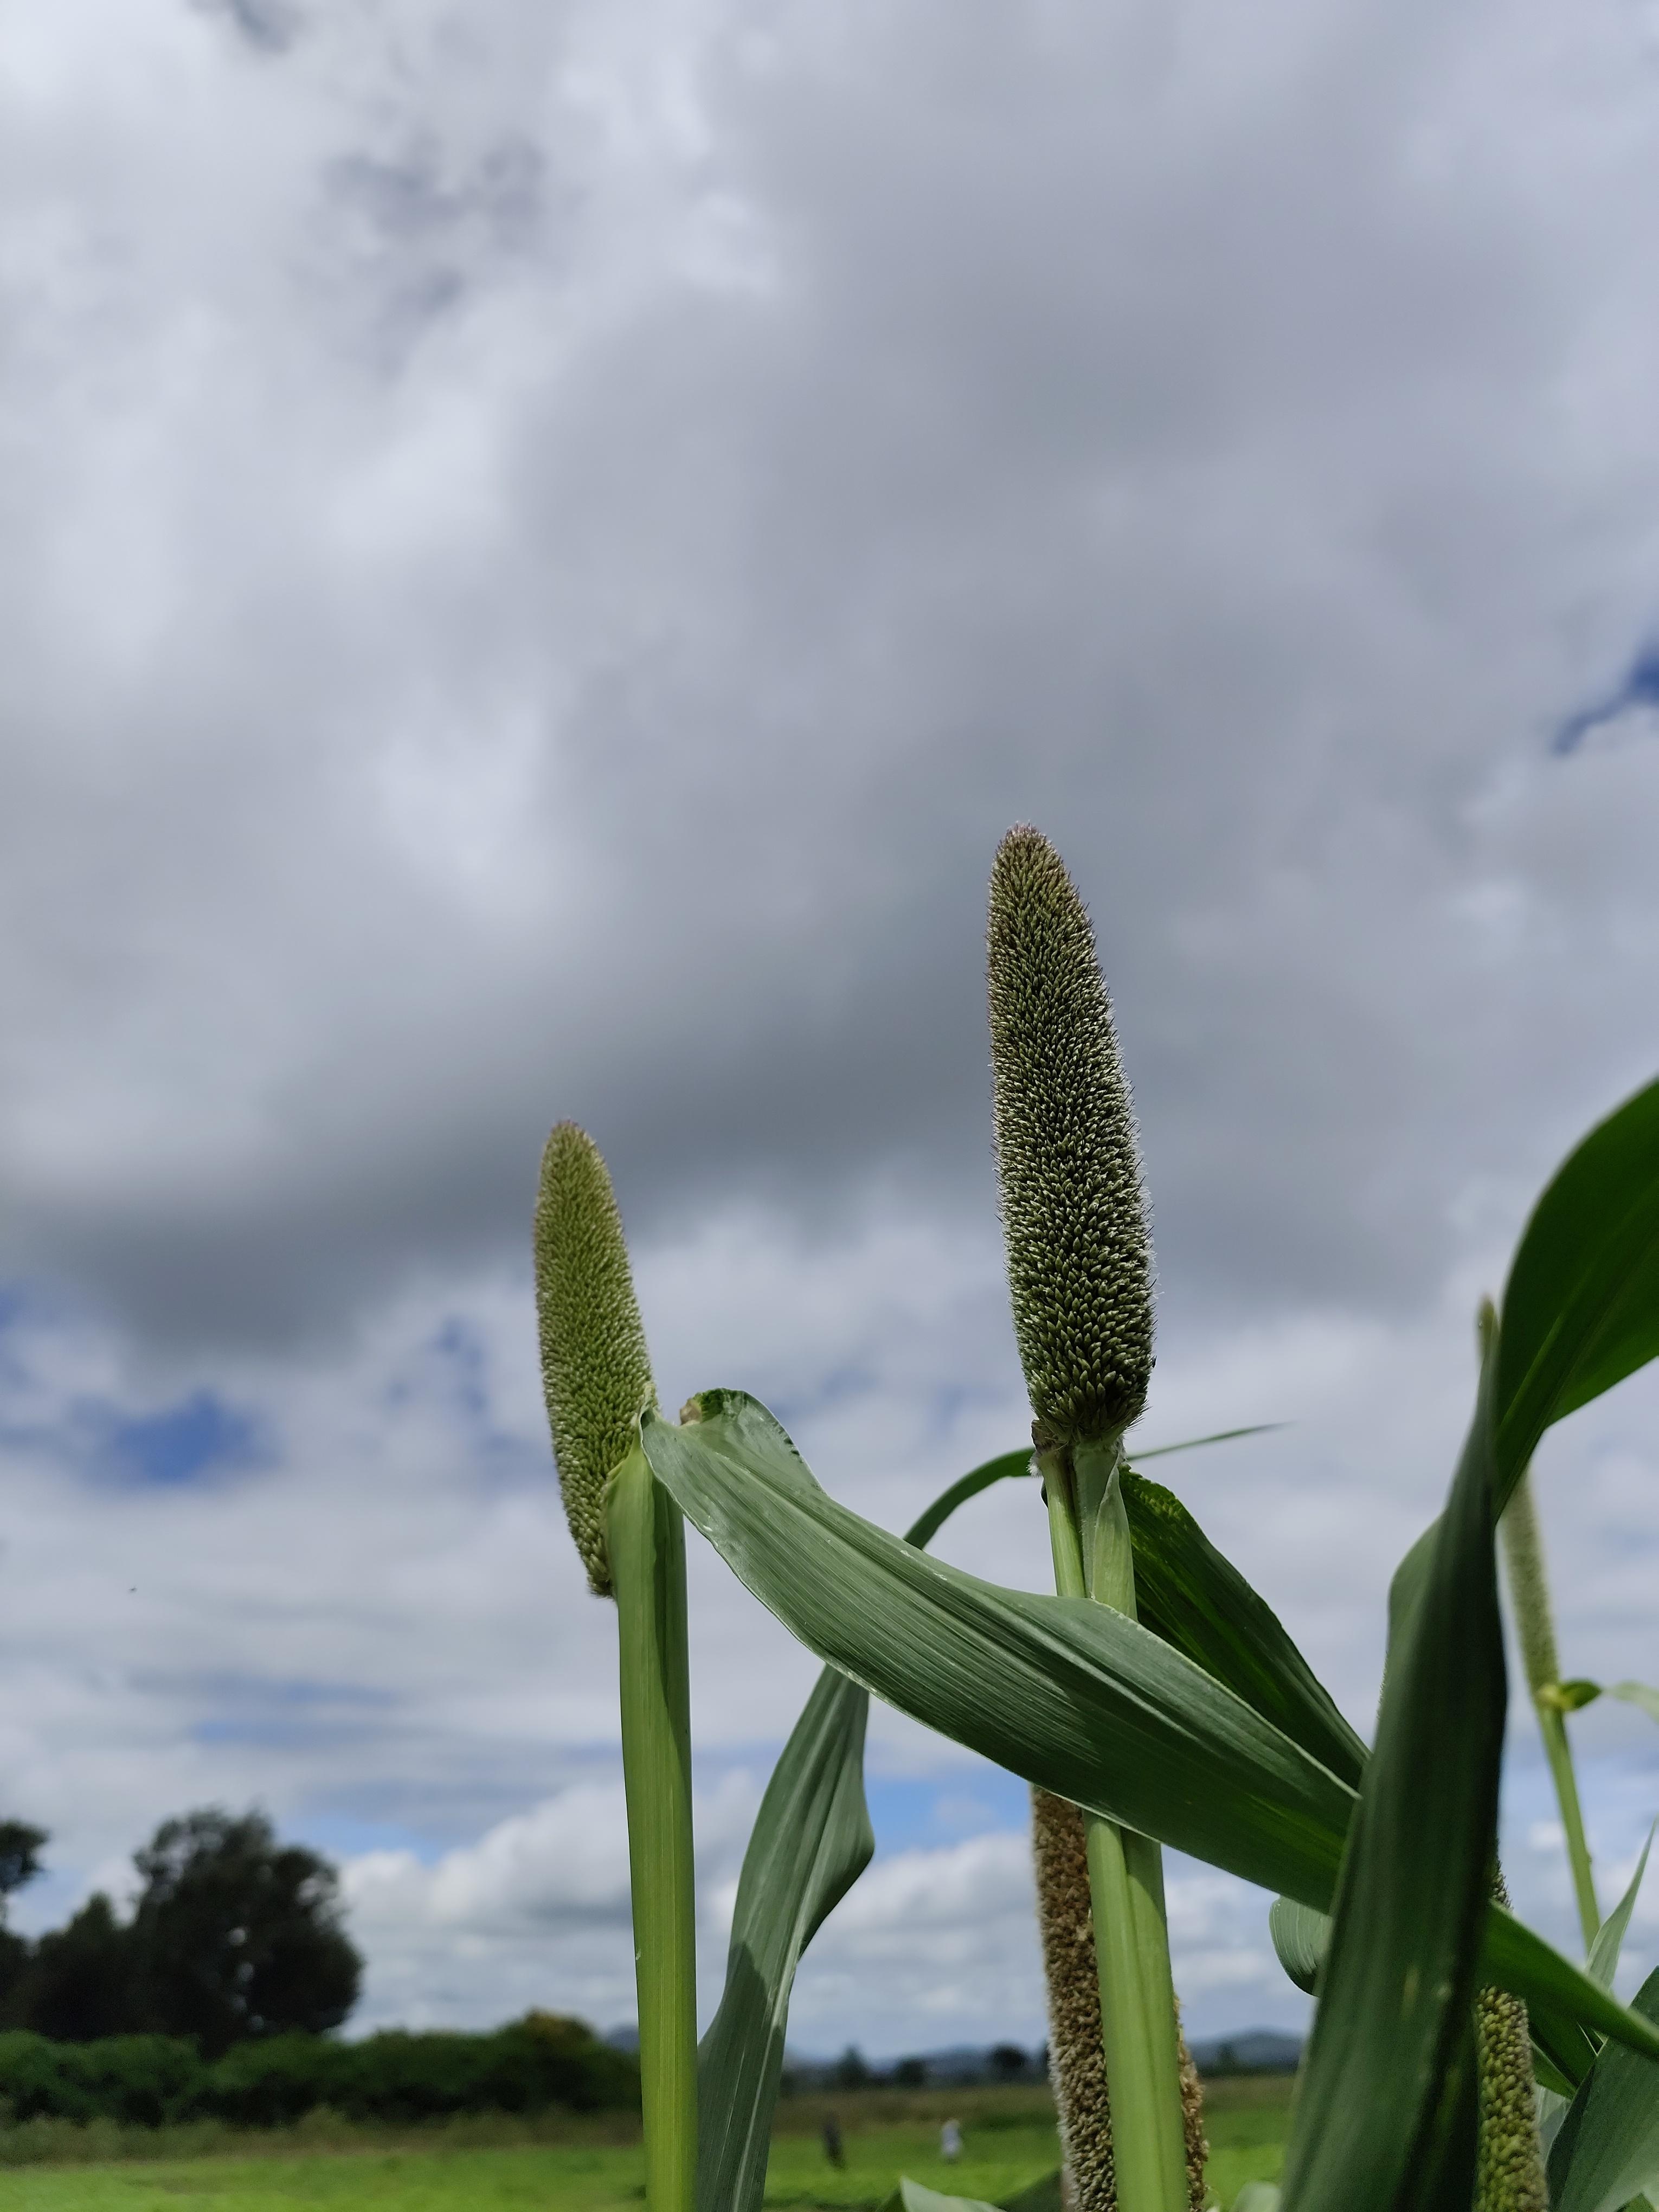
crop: pearl millet
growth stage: heading tuber
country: Tanzania
